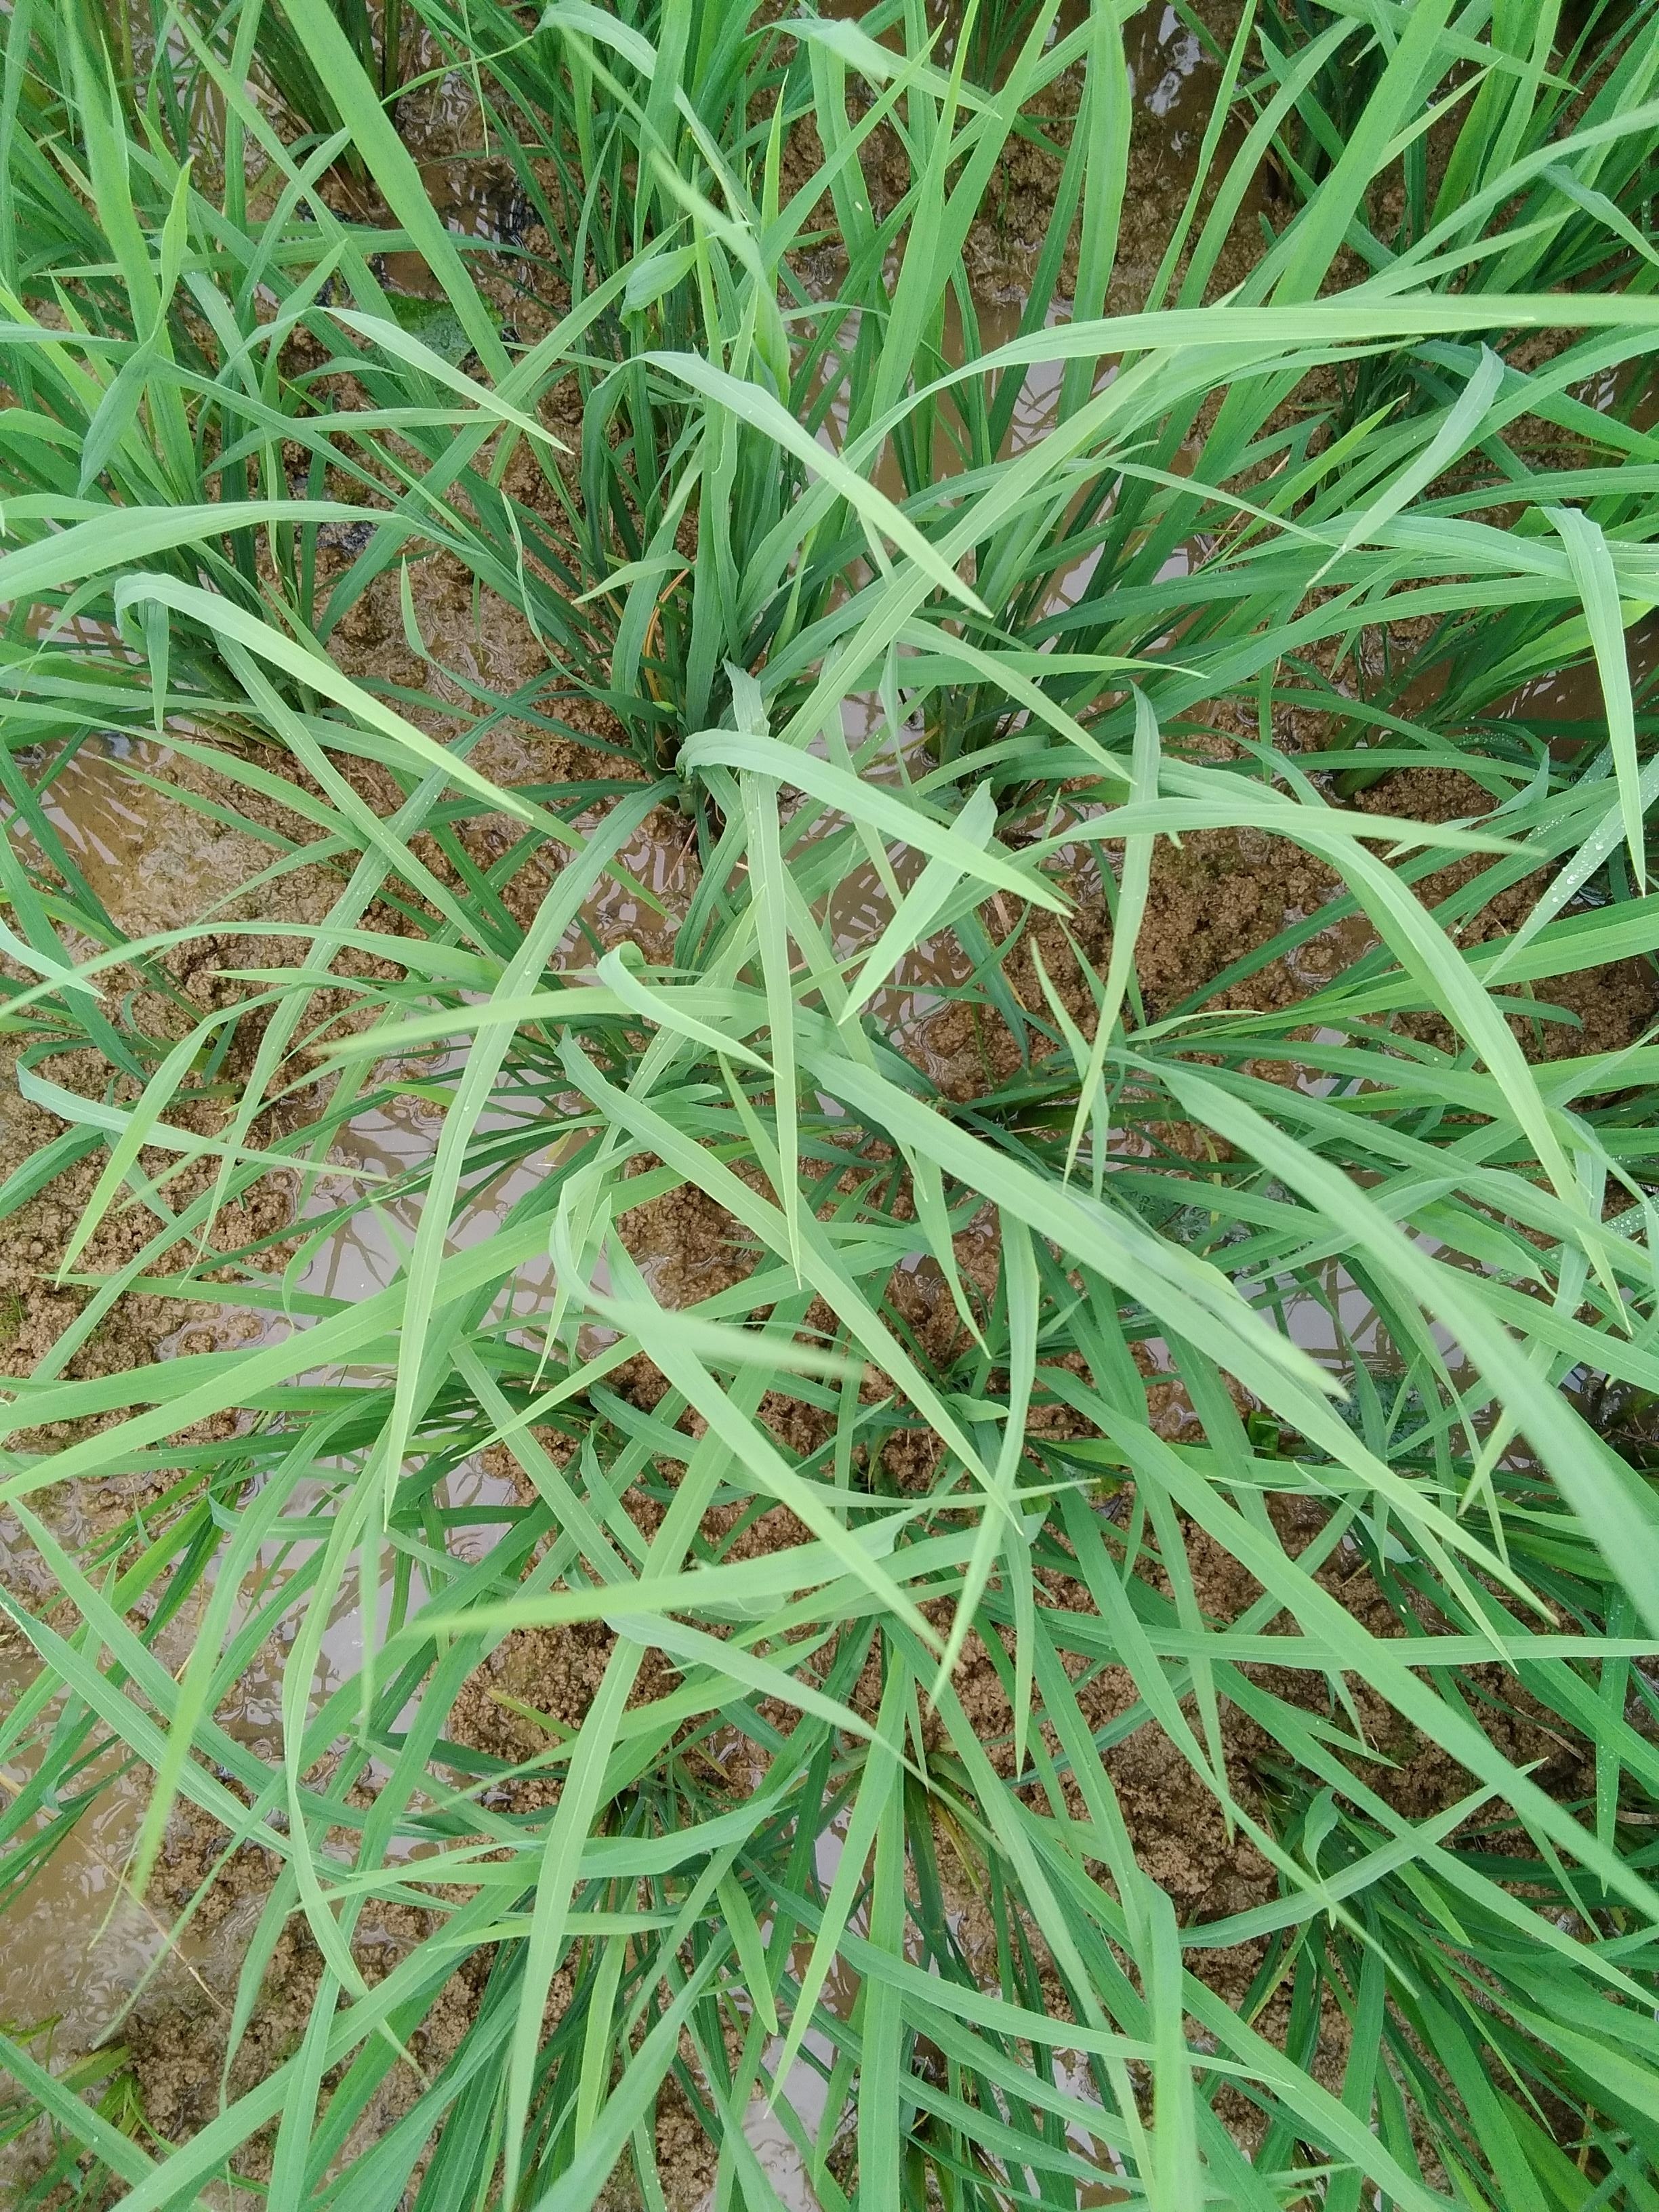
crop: rice
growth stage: vegetative
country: Nigeria
